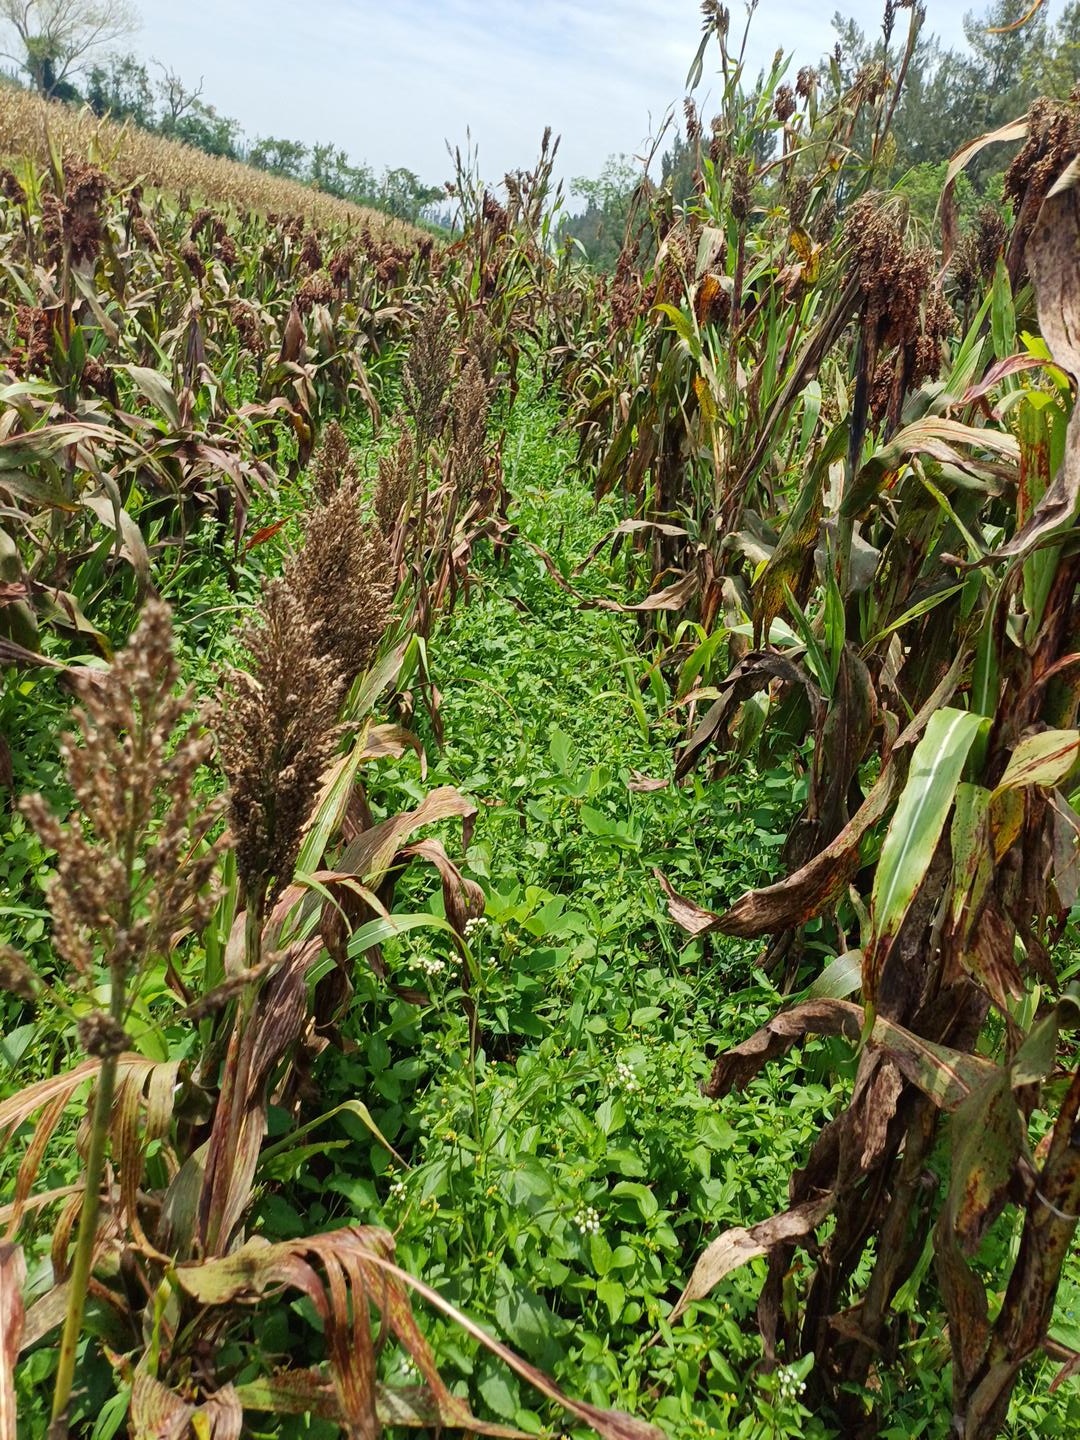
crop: sorghum
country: Kenya
